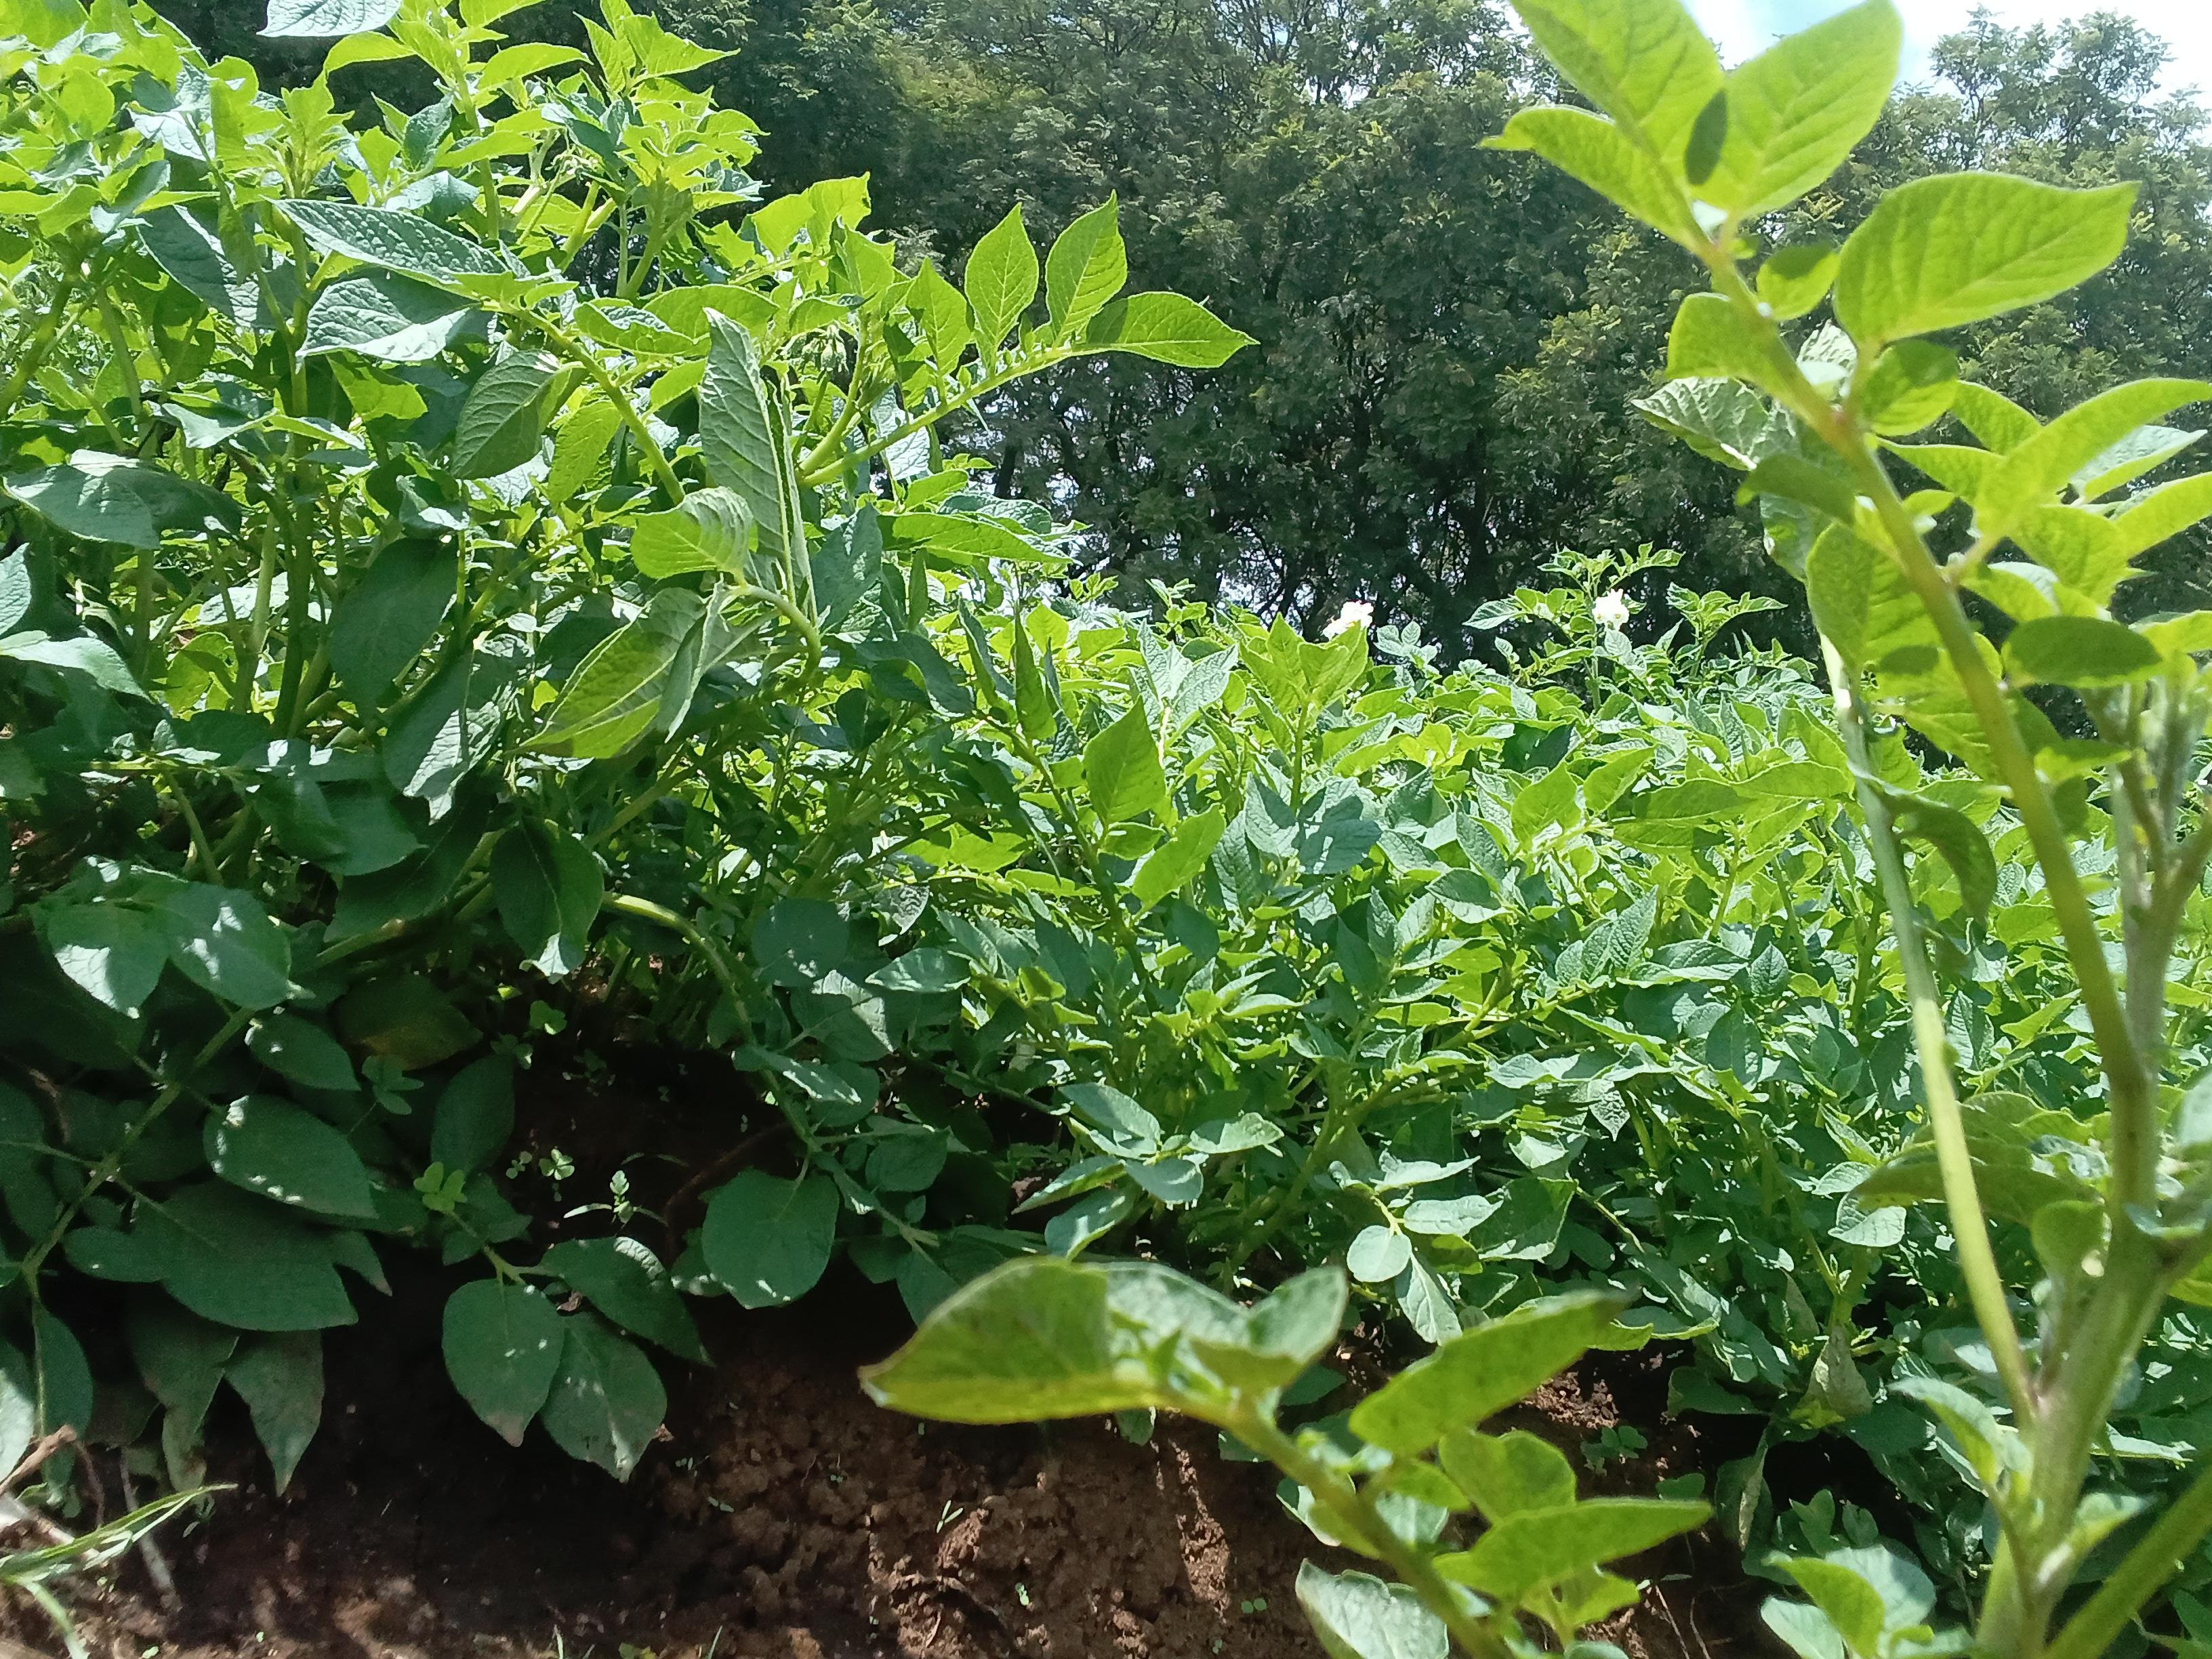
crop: potato
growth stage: flowering
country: Kenya
